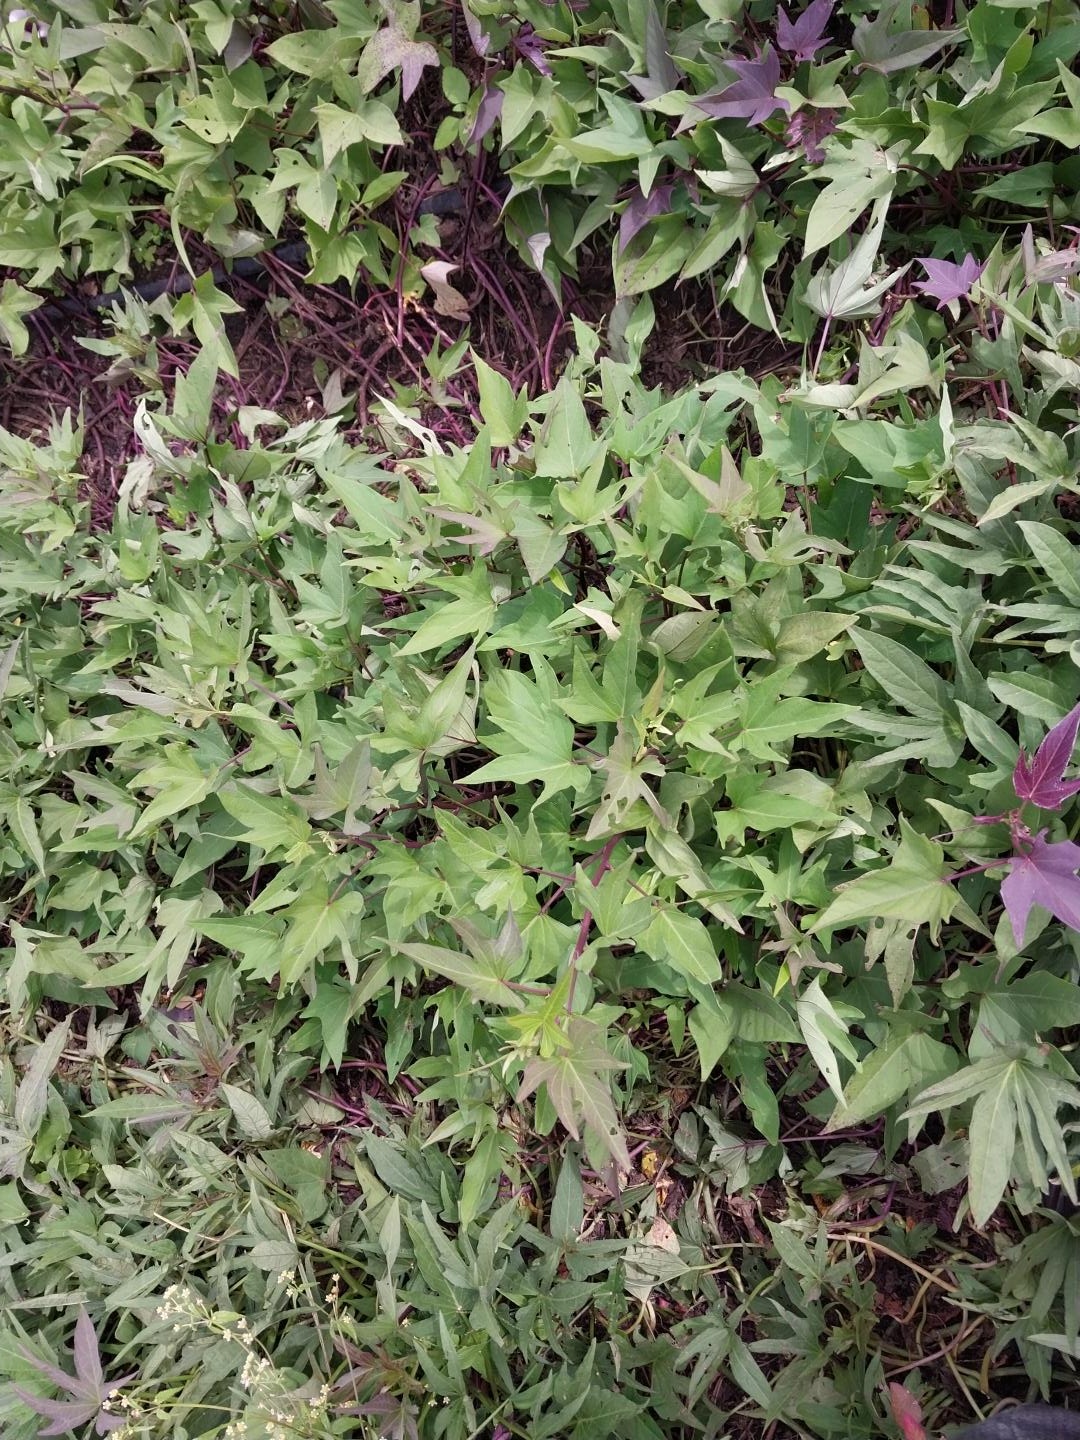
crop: sweet potato
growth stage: vegetative
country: Tanzania
